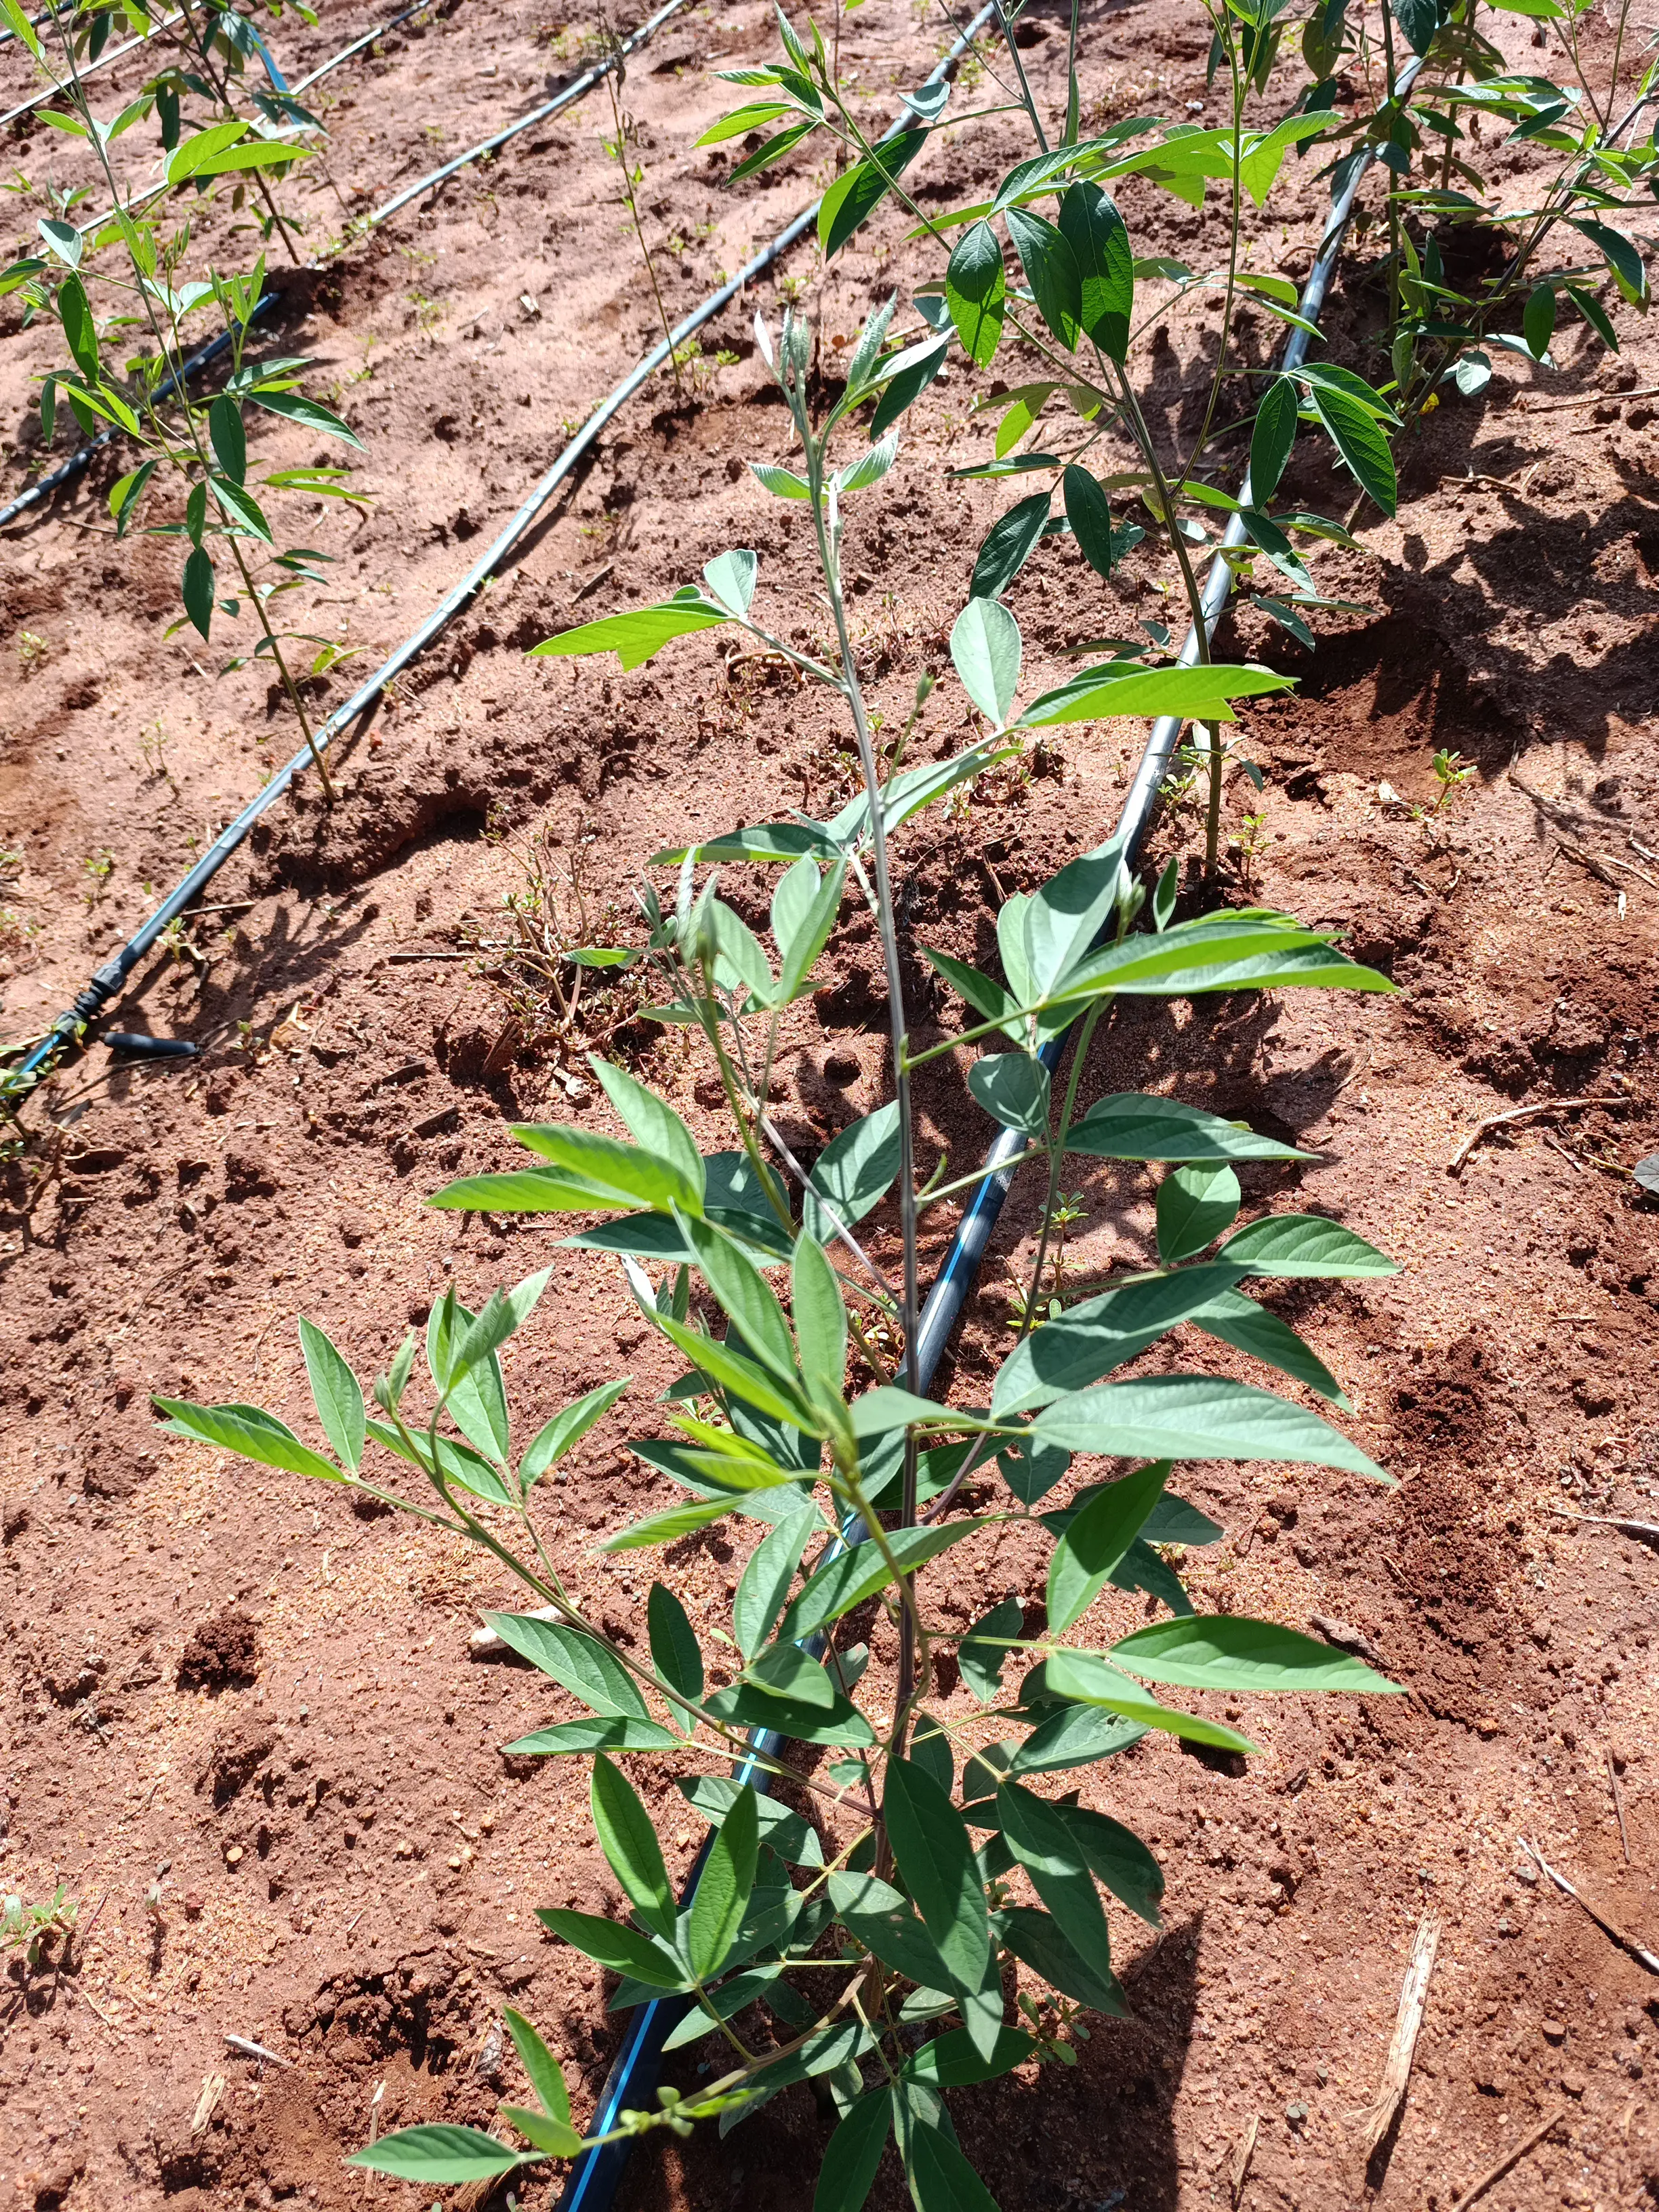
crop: pigeonpea
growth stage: flowering
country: Kenya
